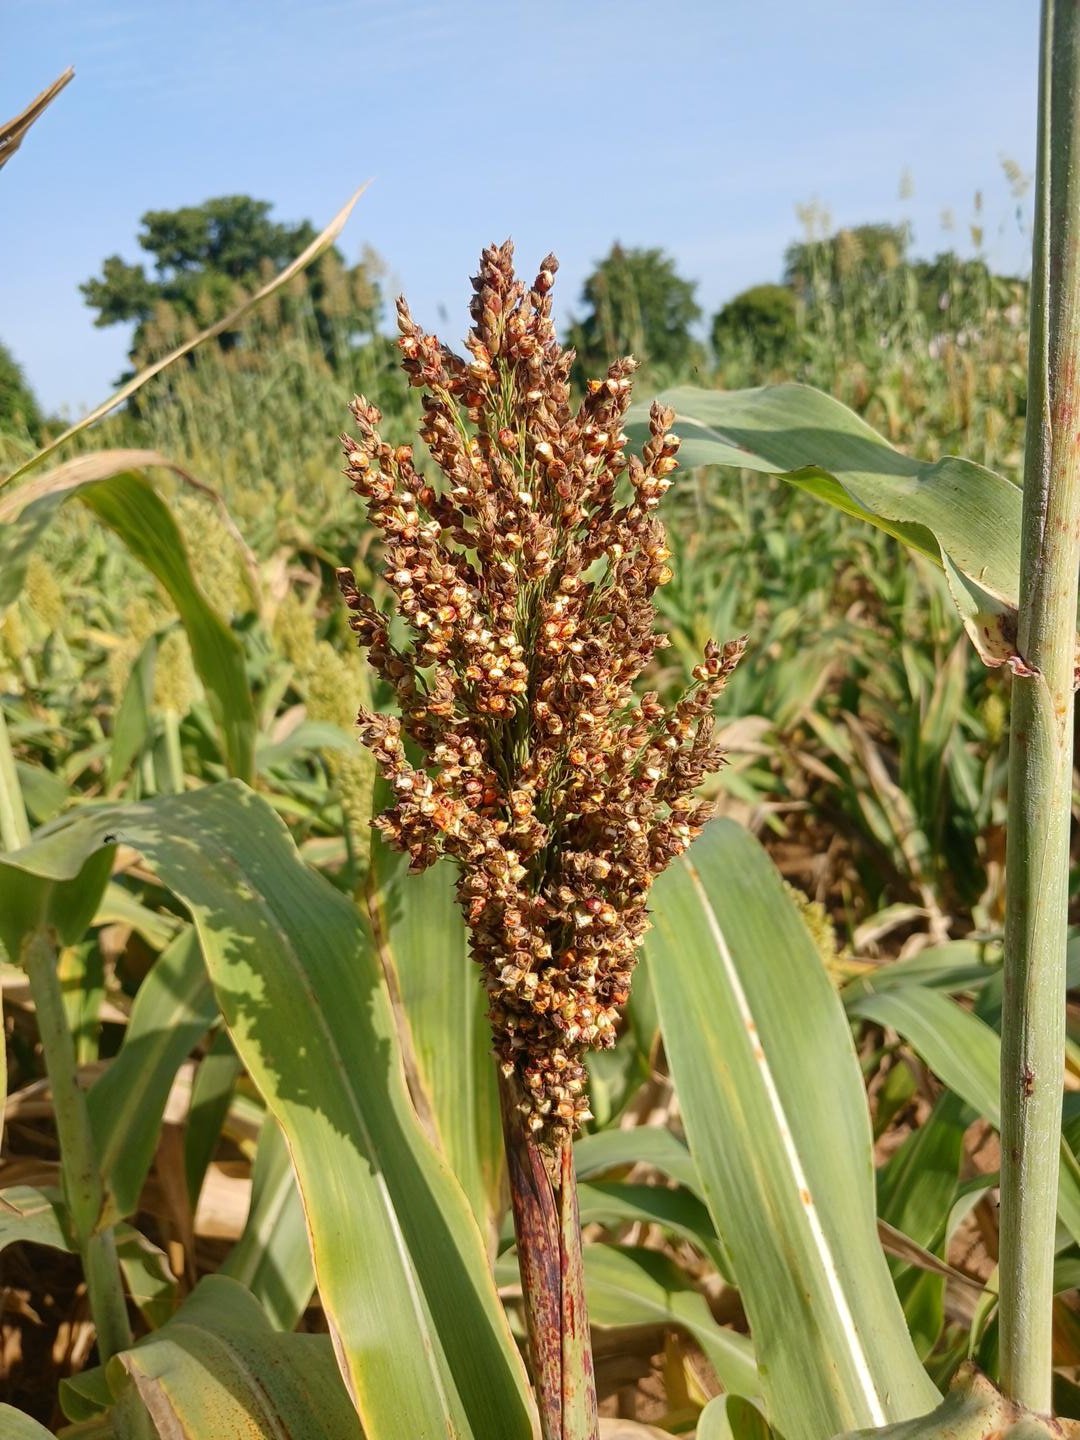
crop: sorghum
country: Senegal
